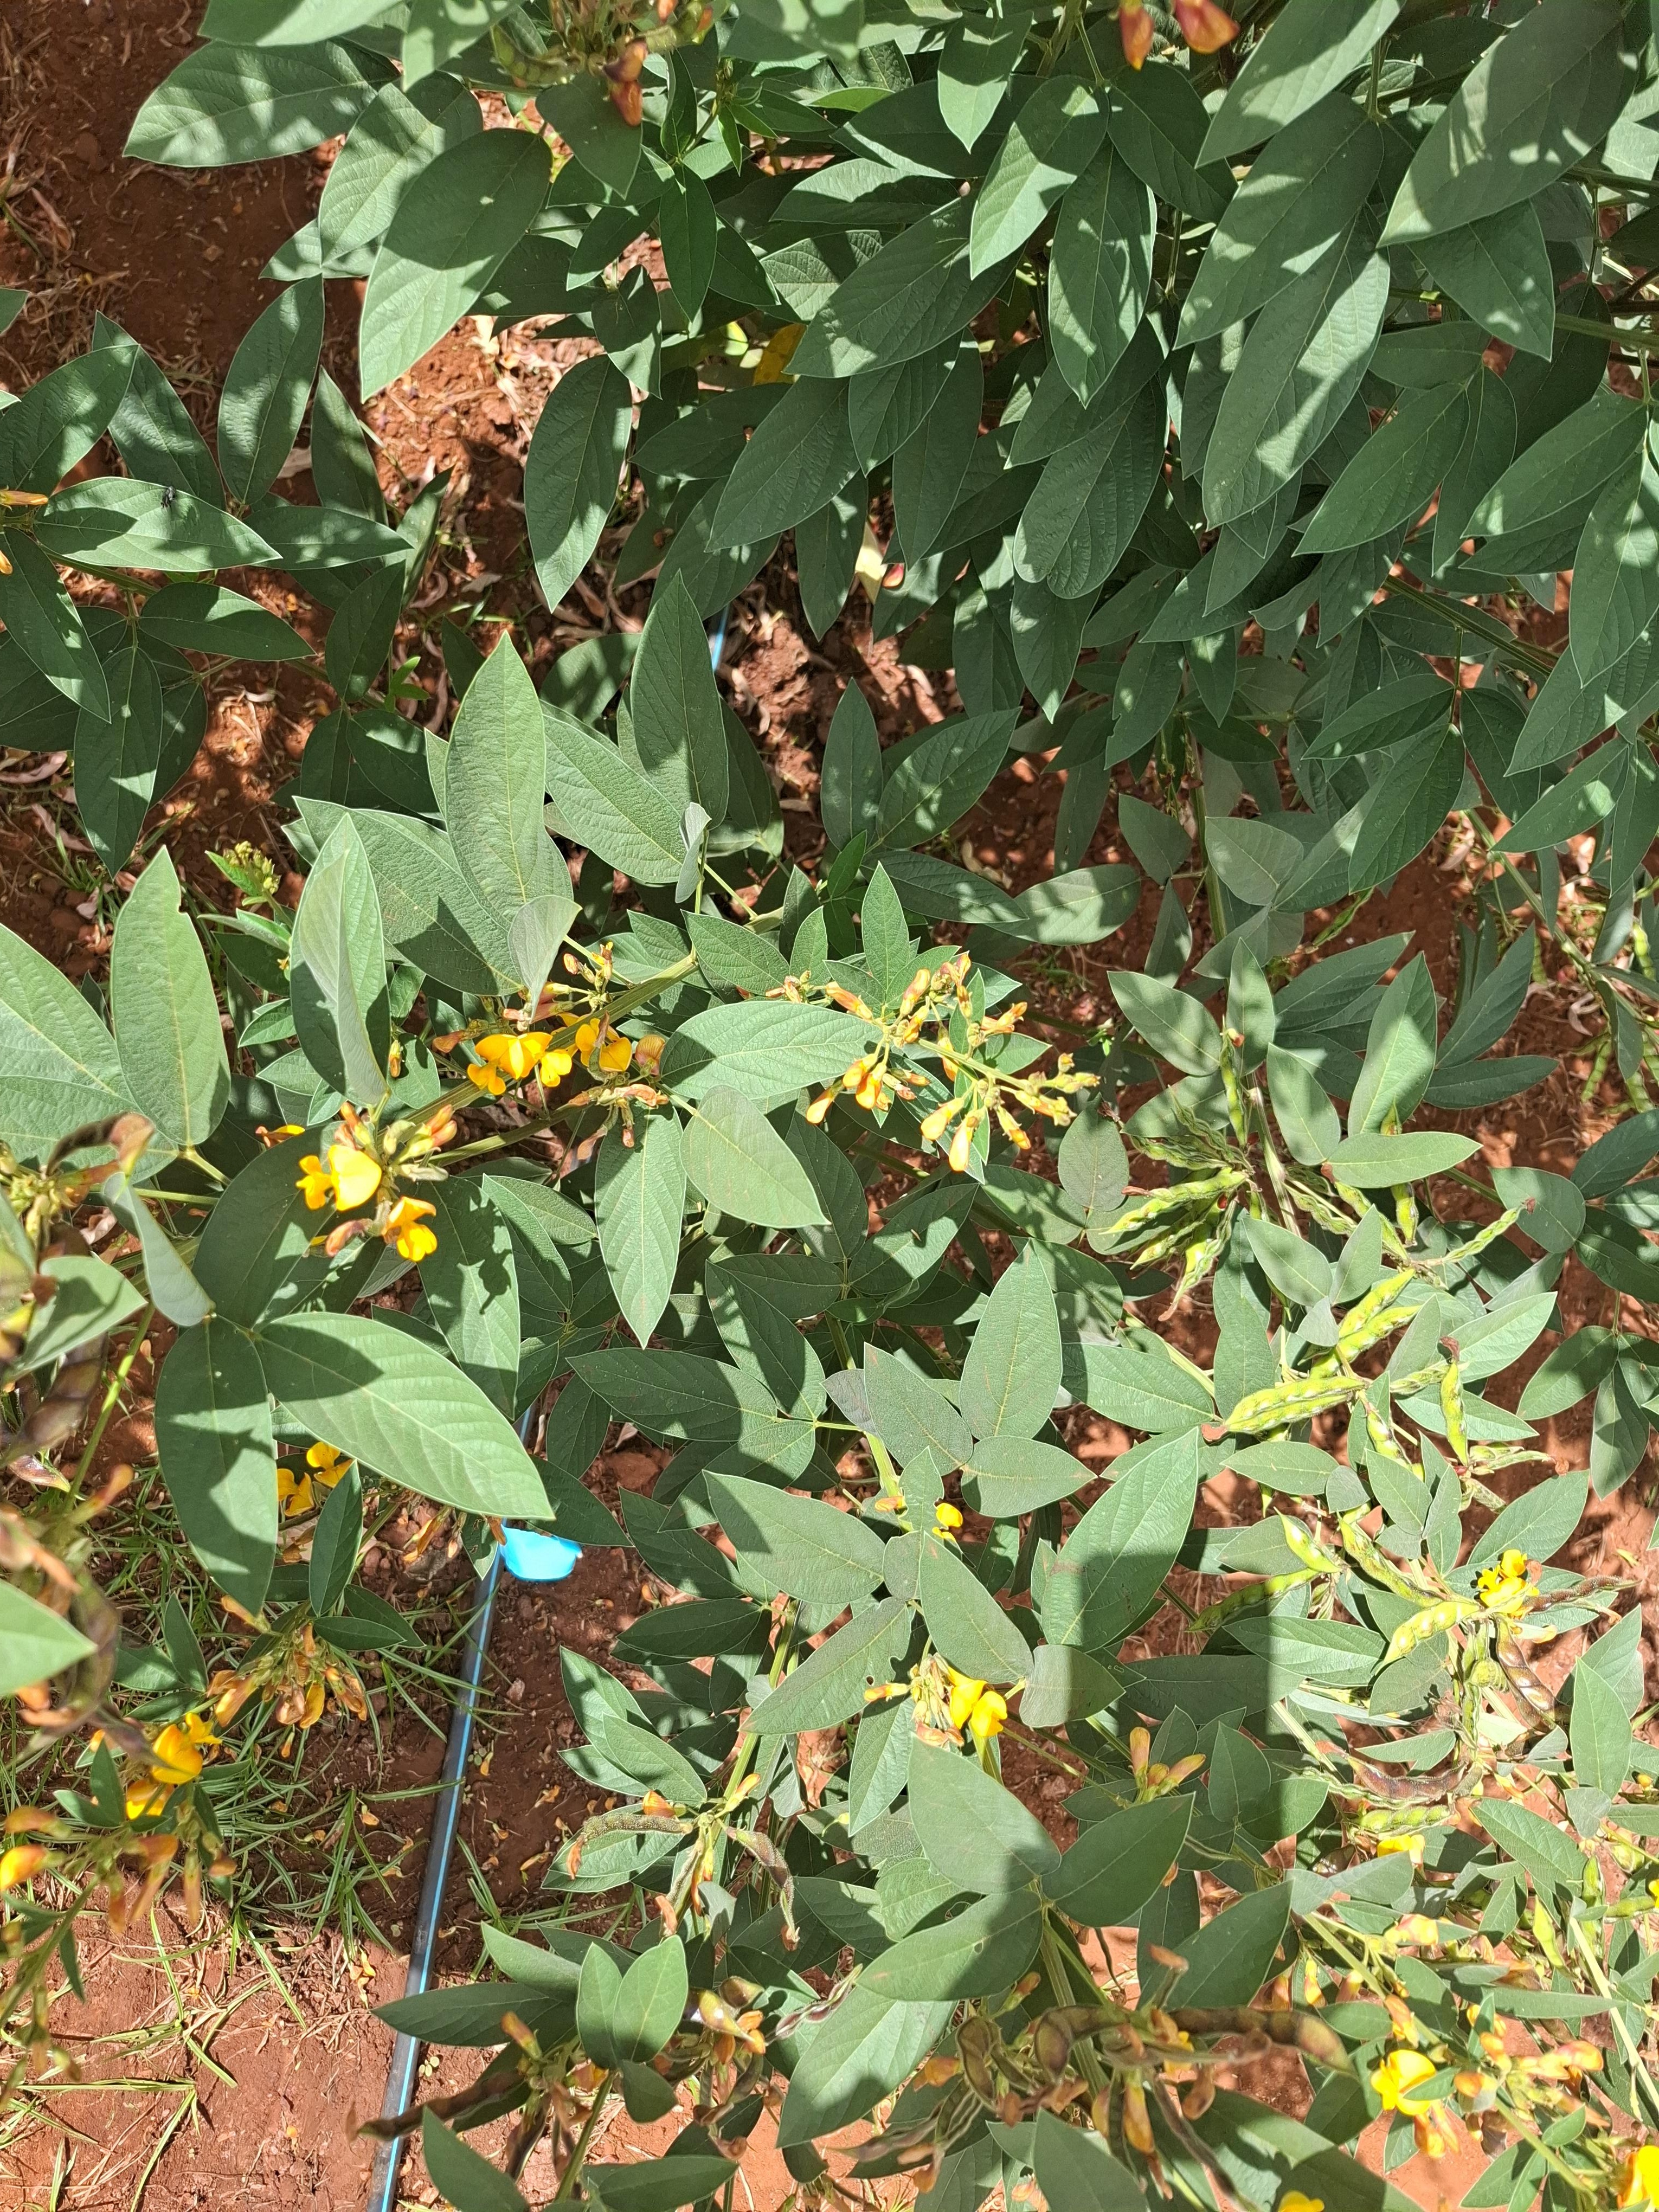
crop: pigeonpea
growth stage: development pod
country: Kenya
